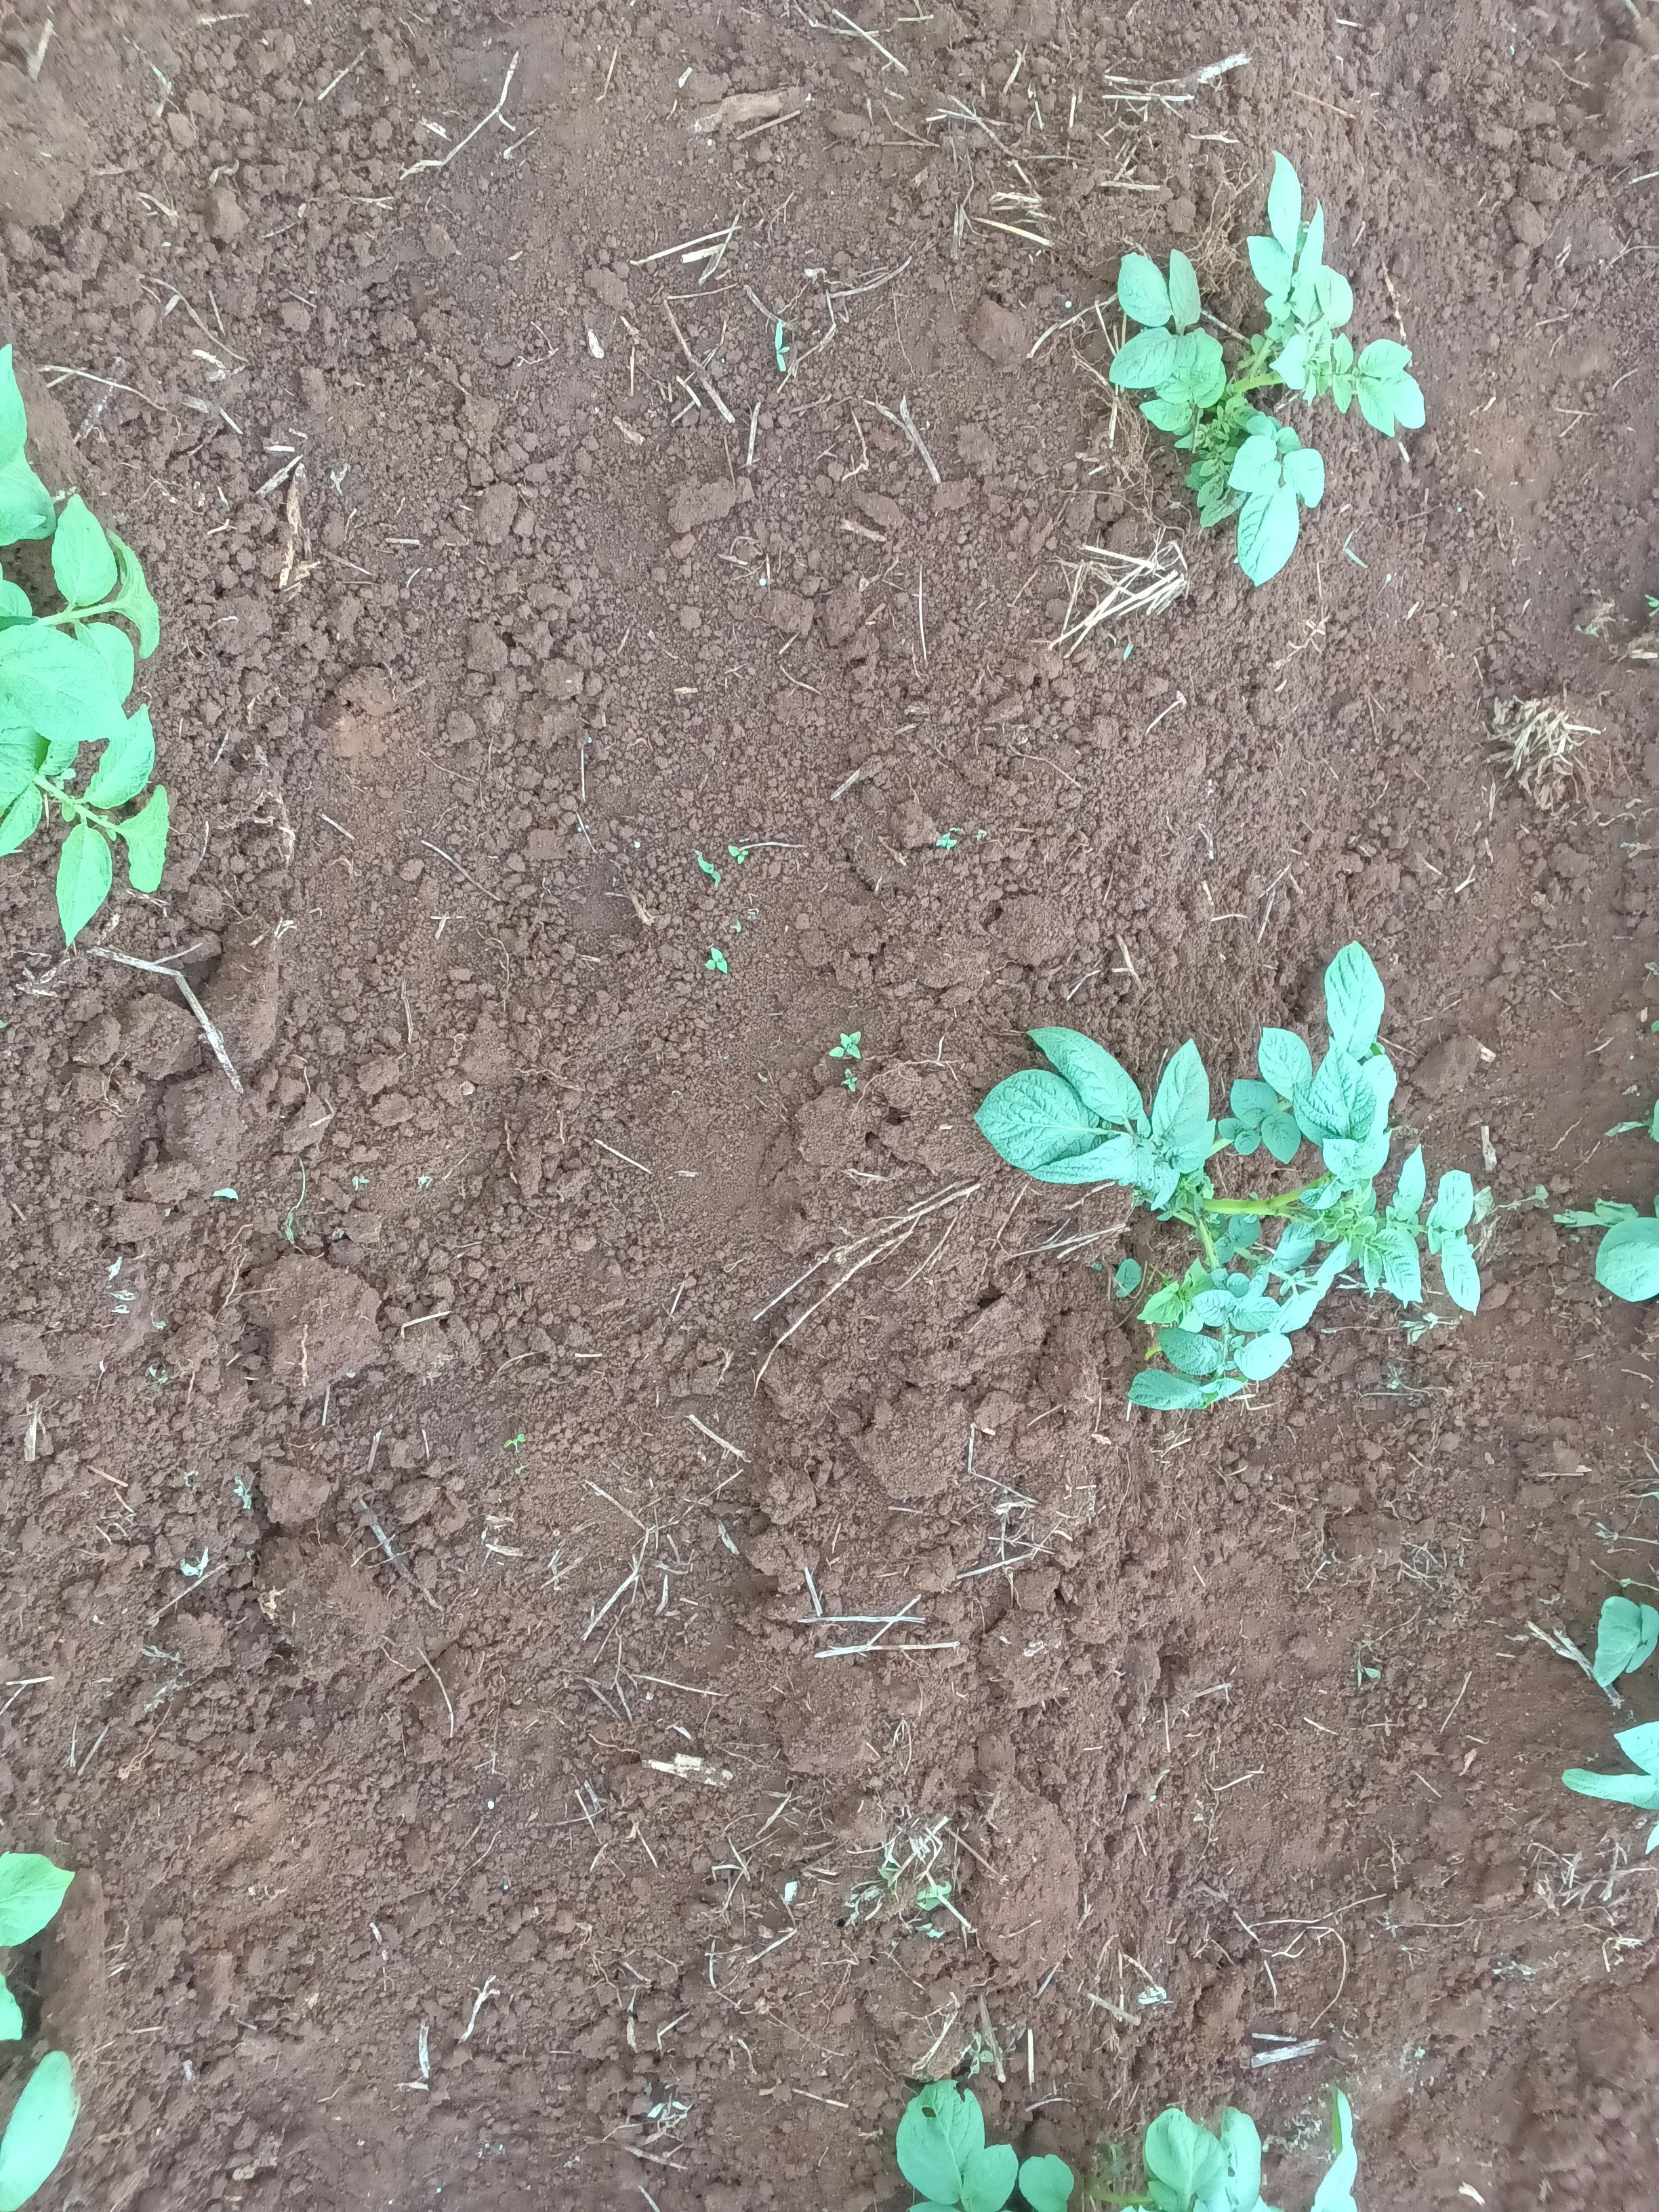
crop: potato
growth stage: emergence
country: Kenya
